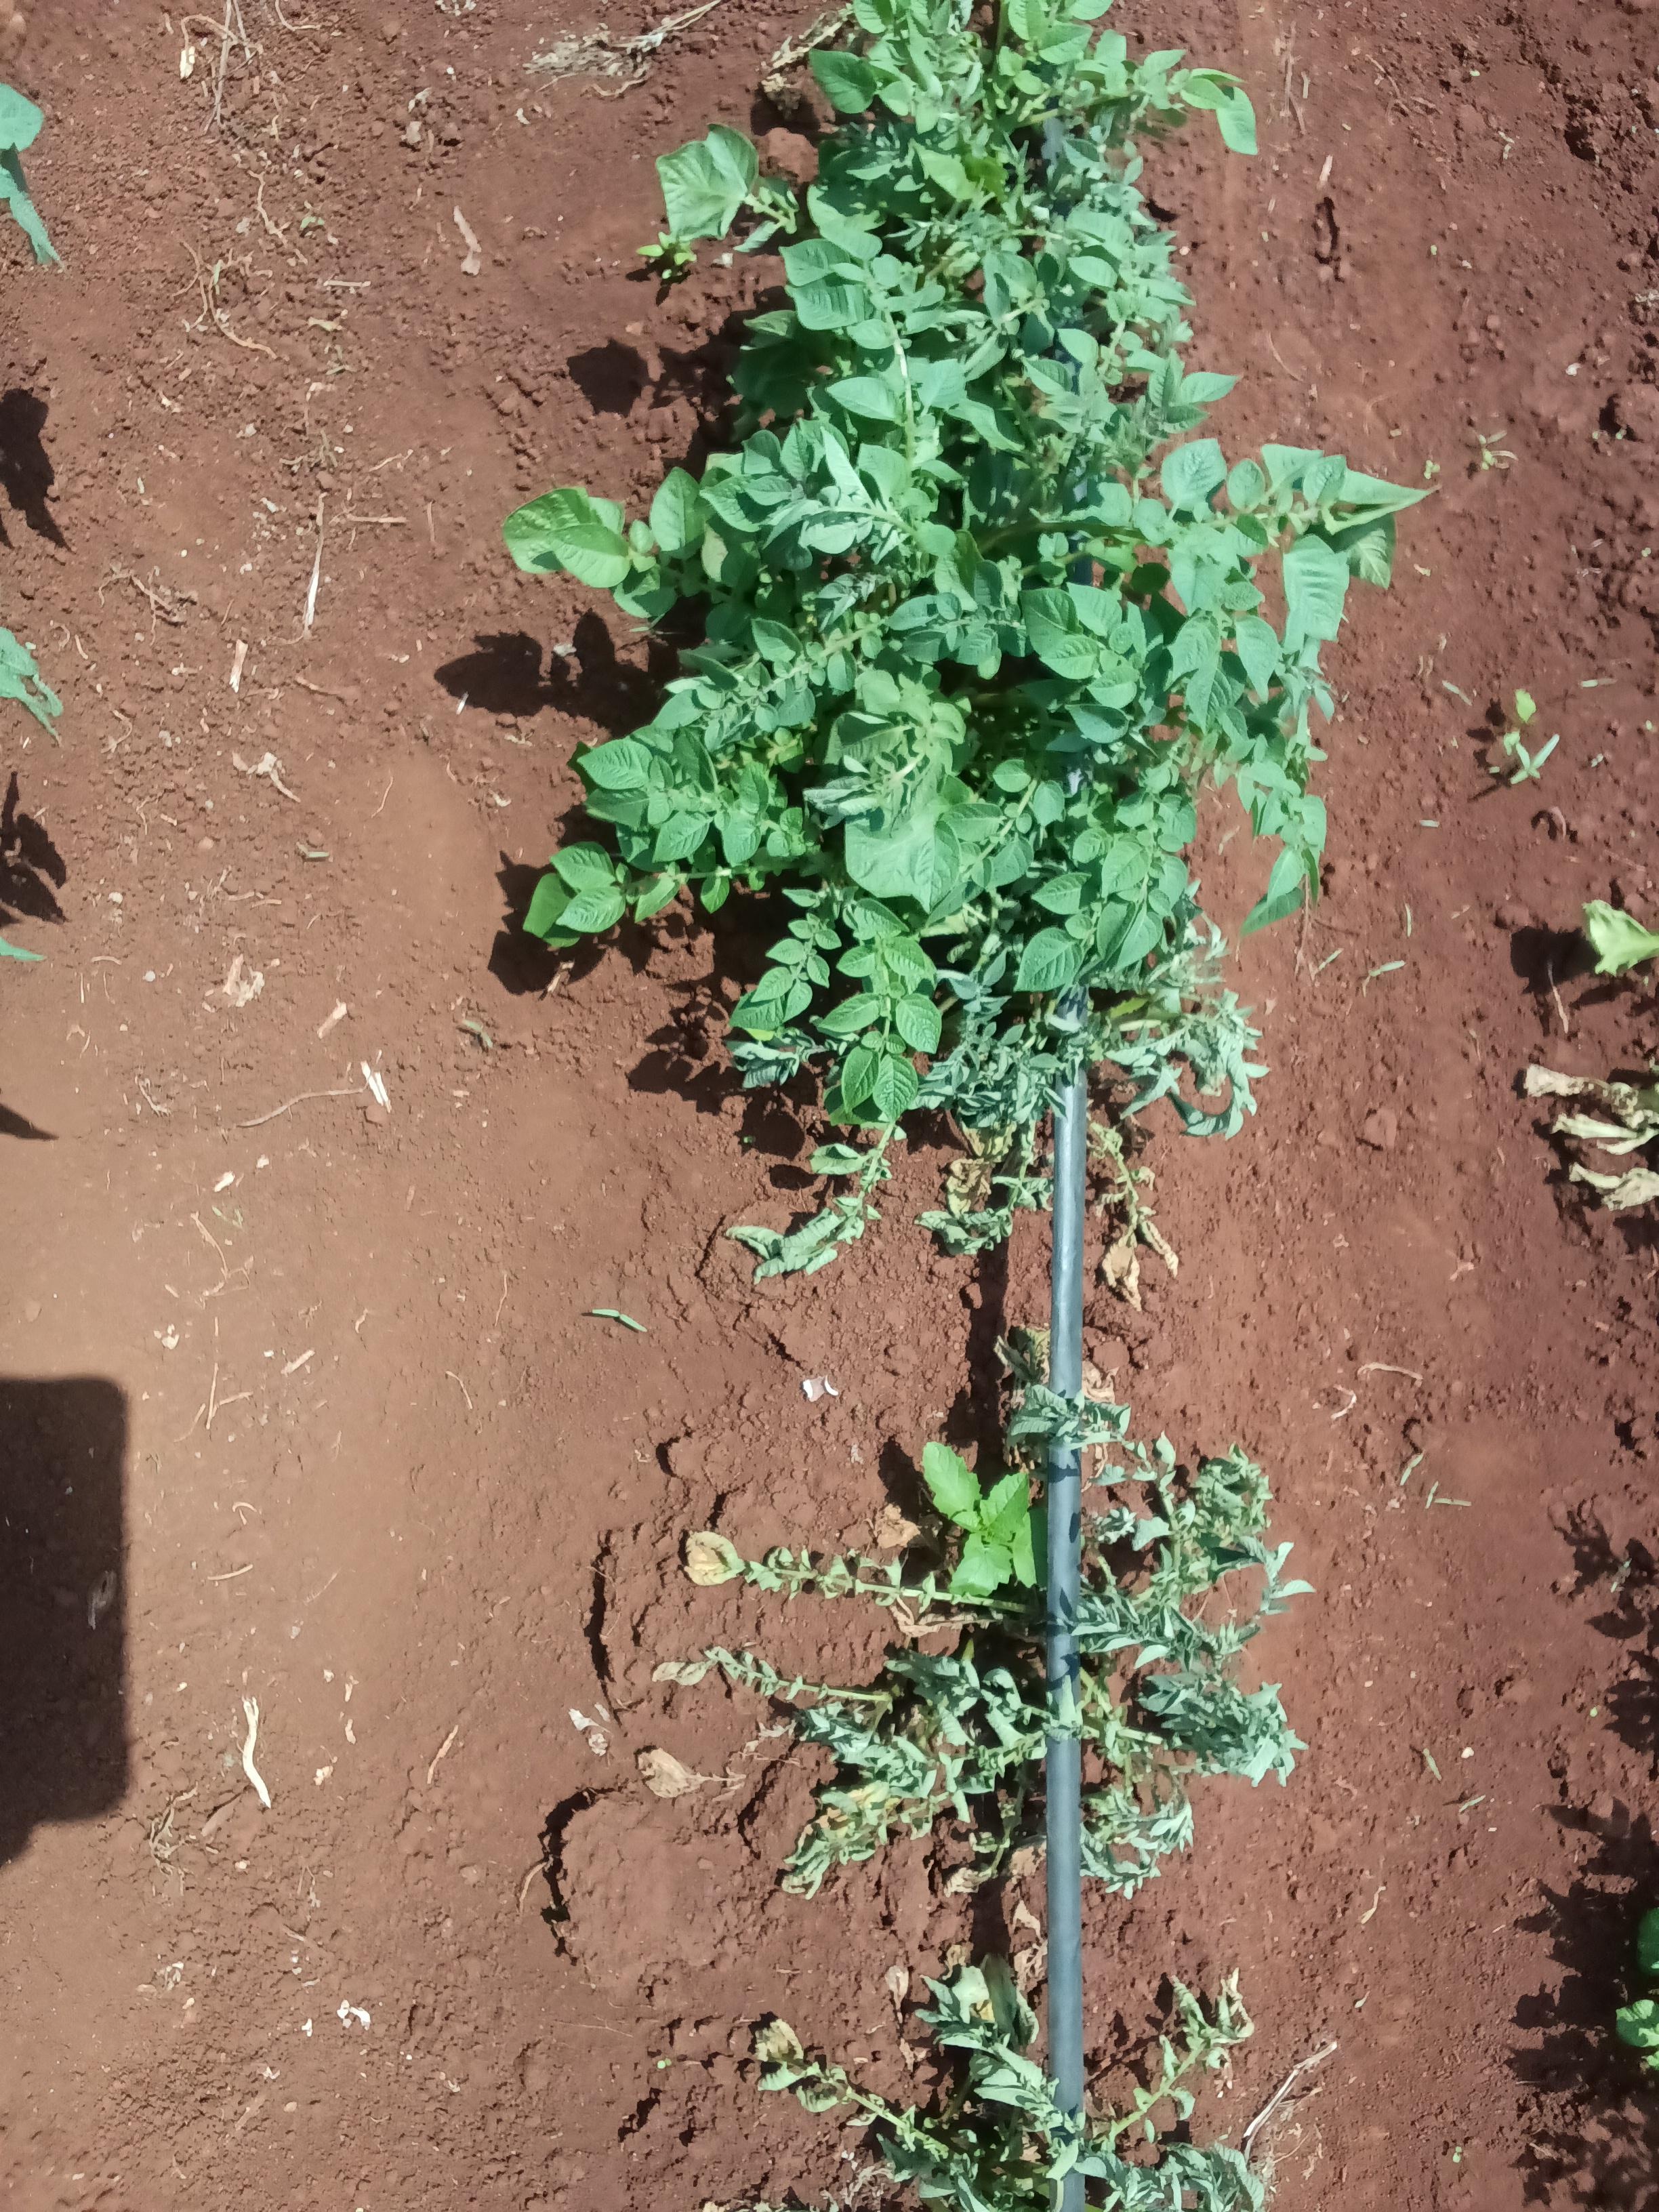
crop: potato
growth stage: vegetative
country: Kenya
